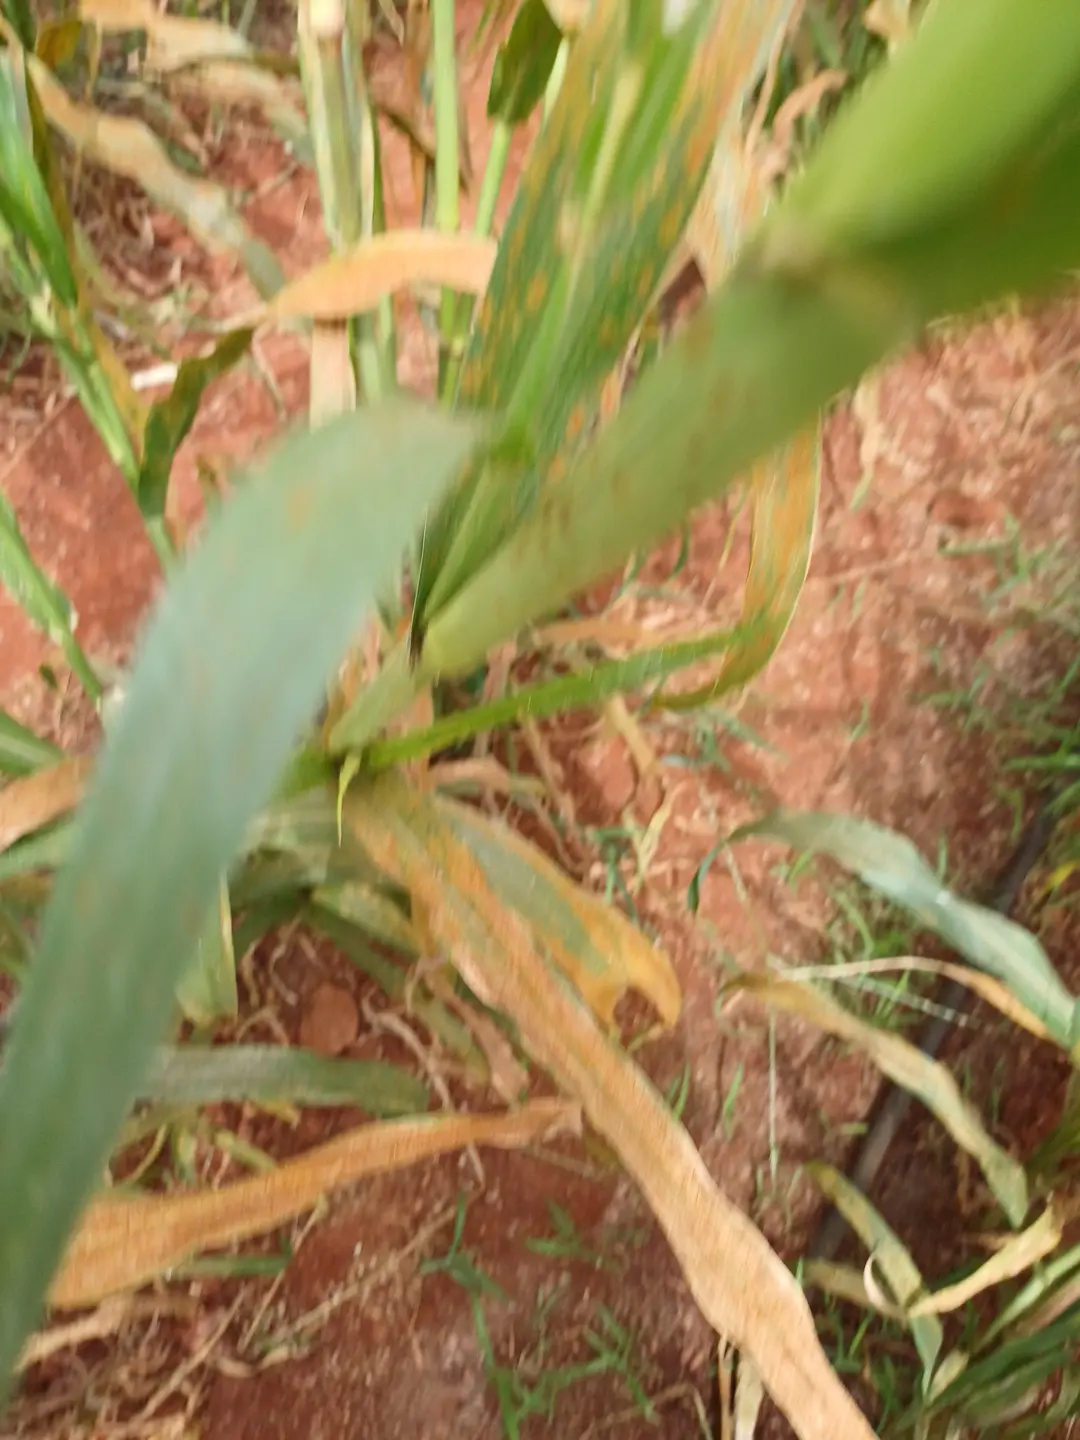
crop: pearl millet
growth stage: filling grain
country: Kenya
